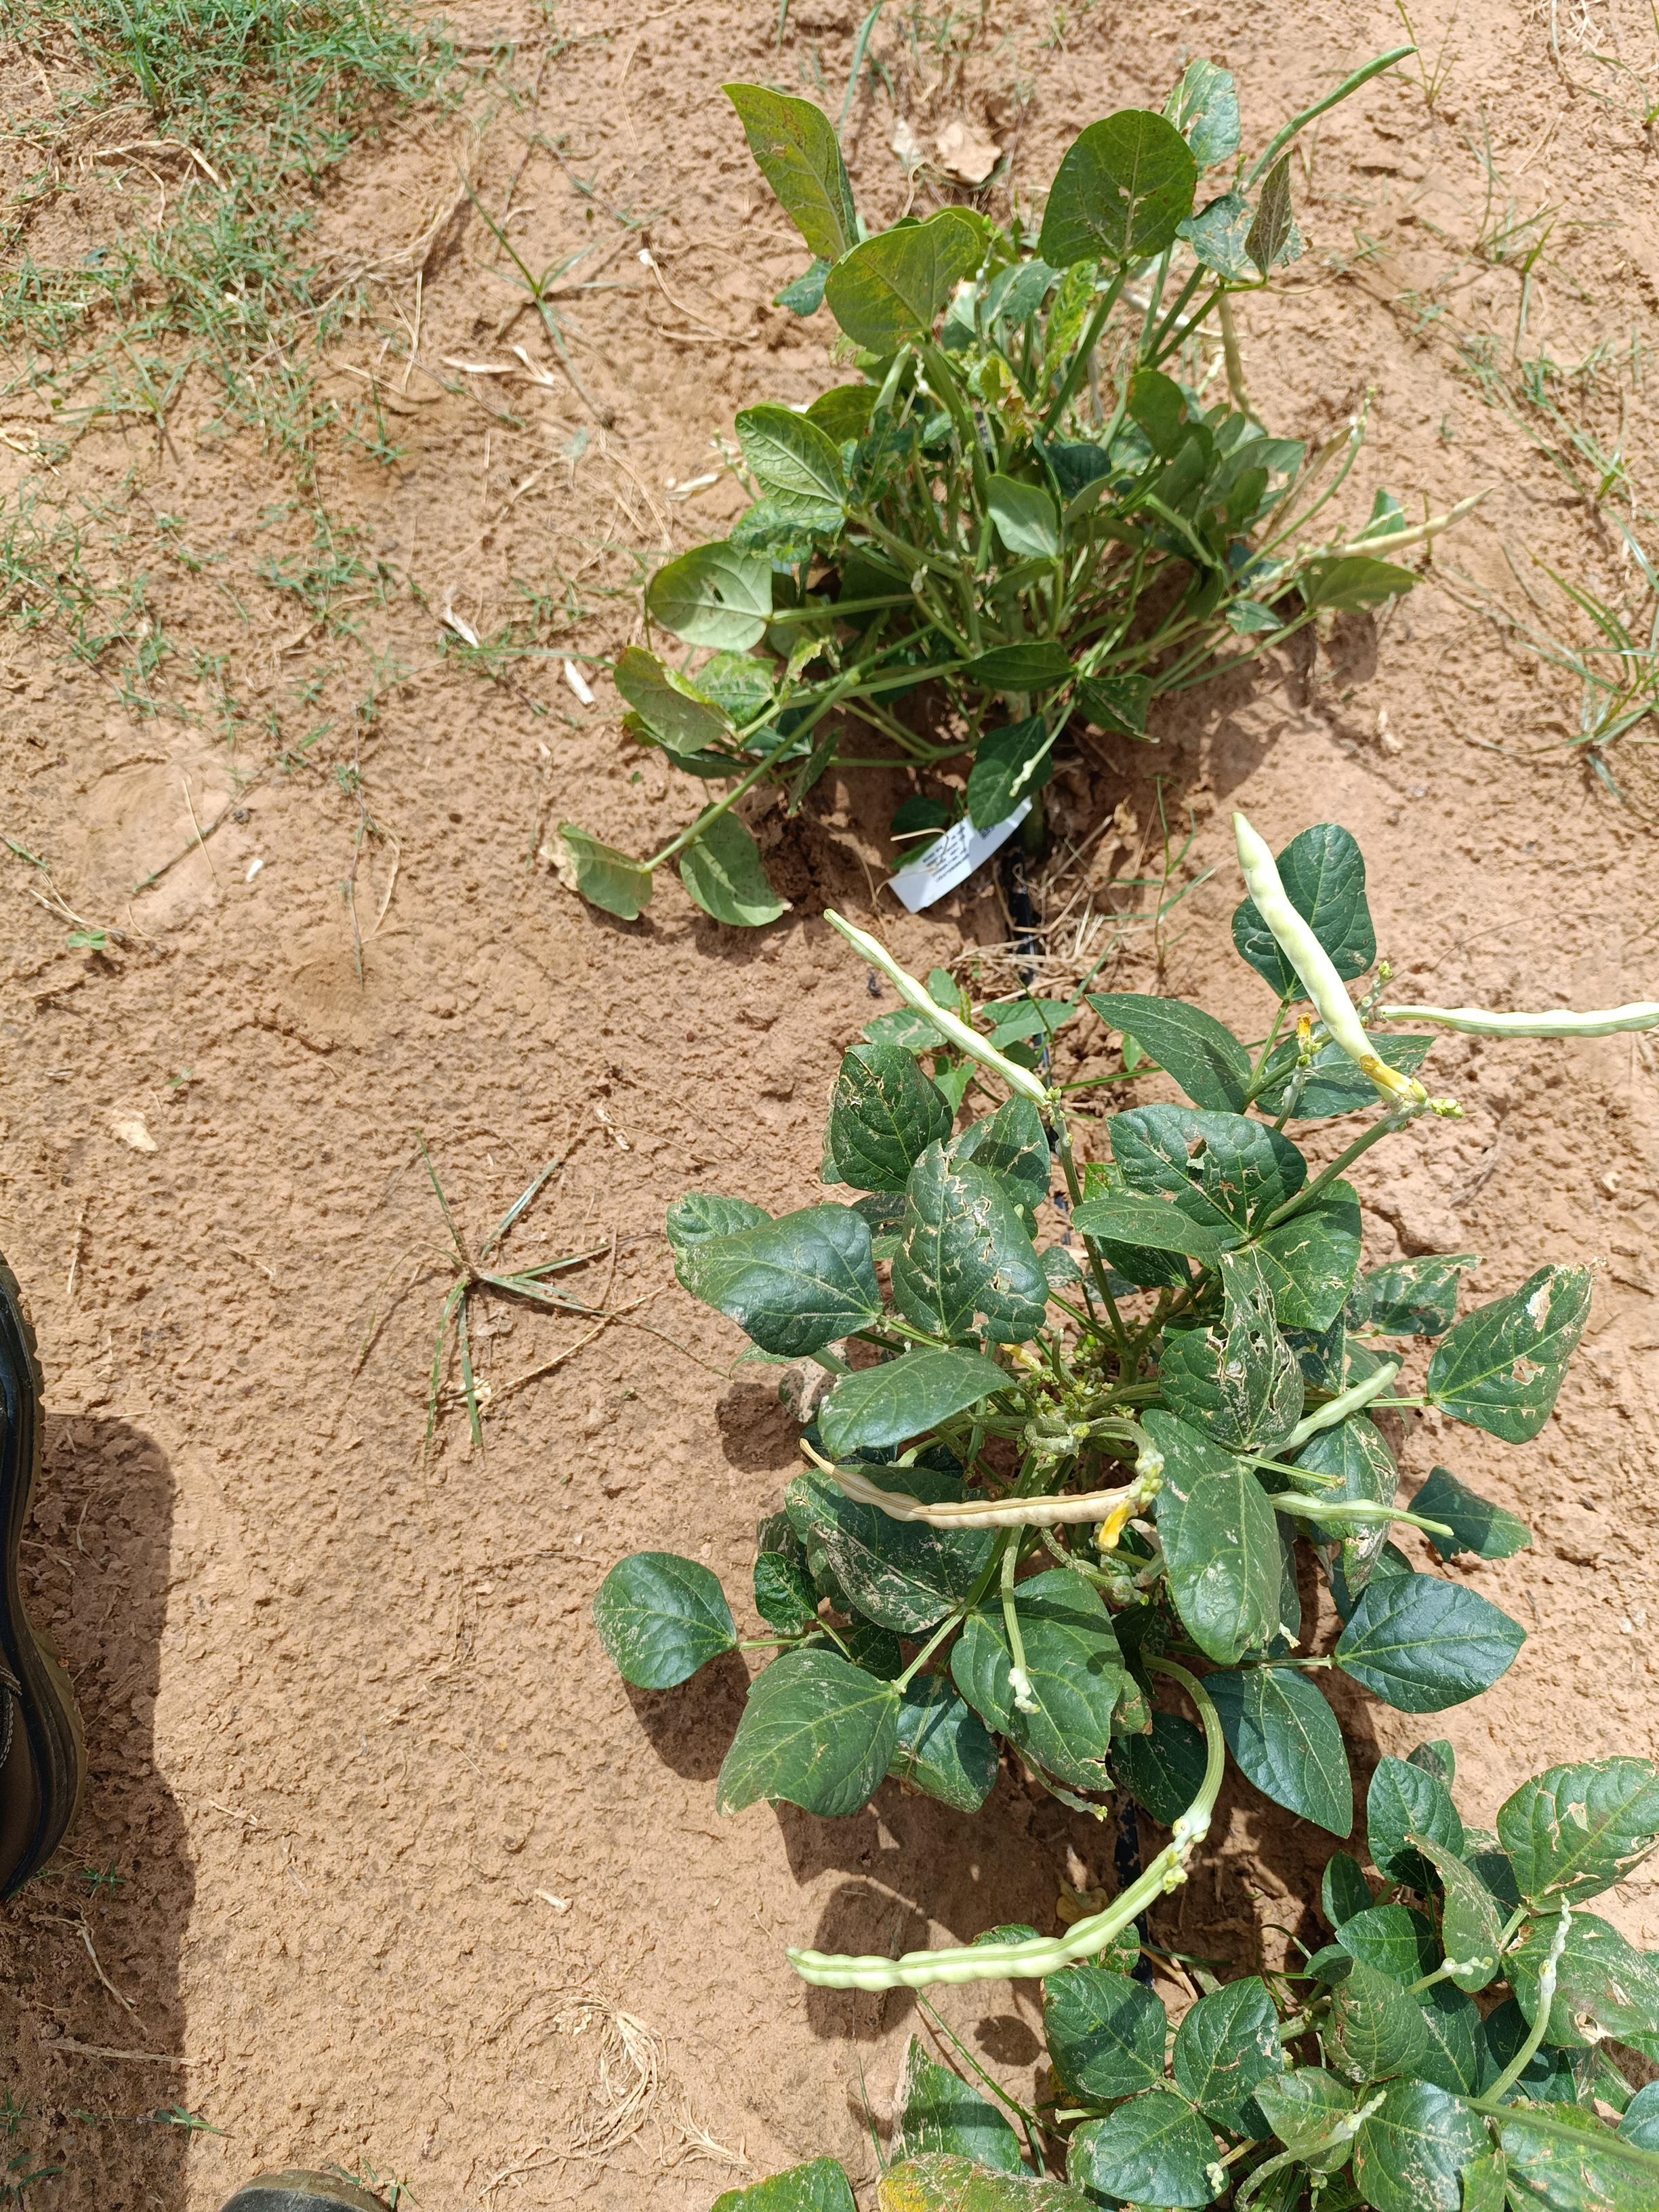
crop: cowpea
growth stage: development pod
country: Nigeria
